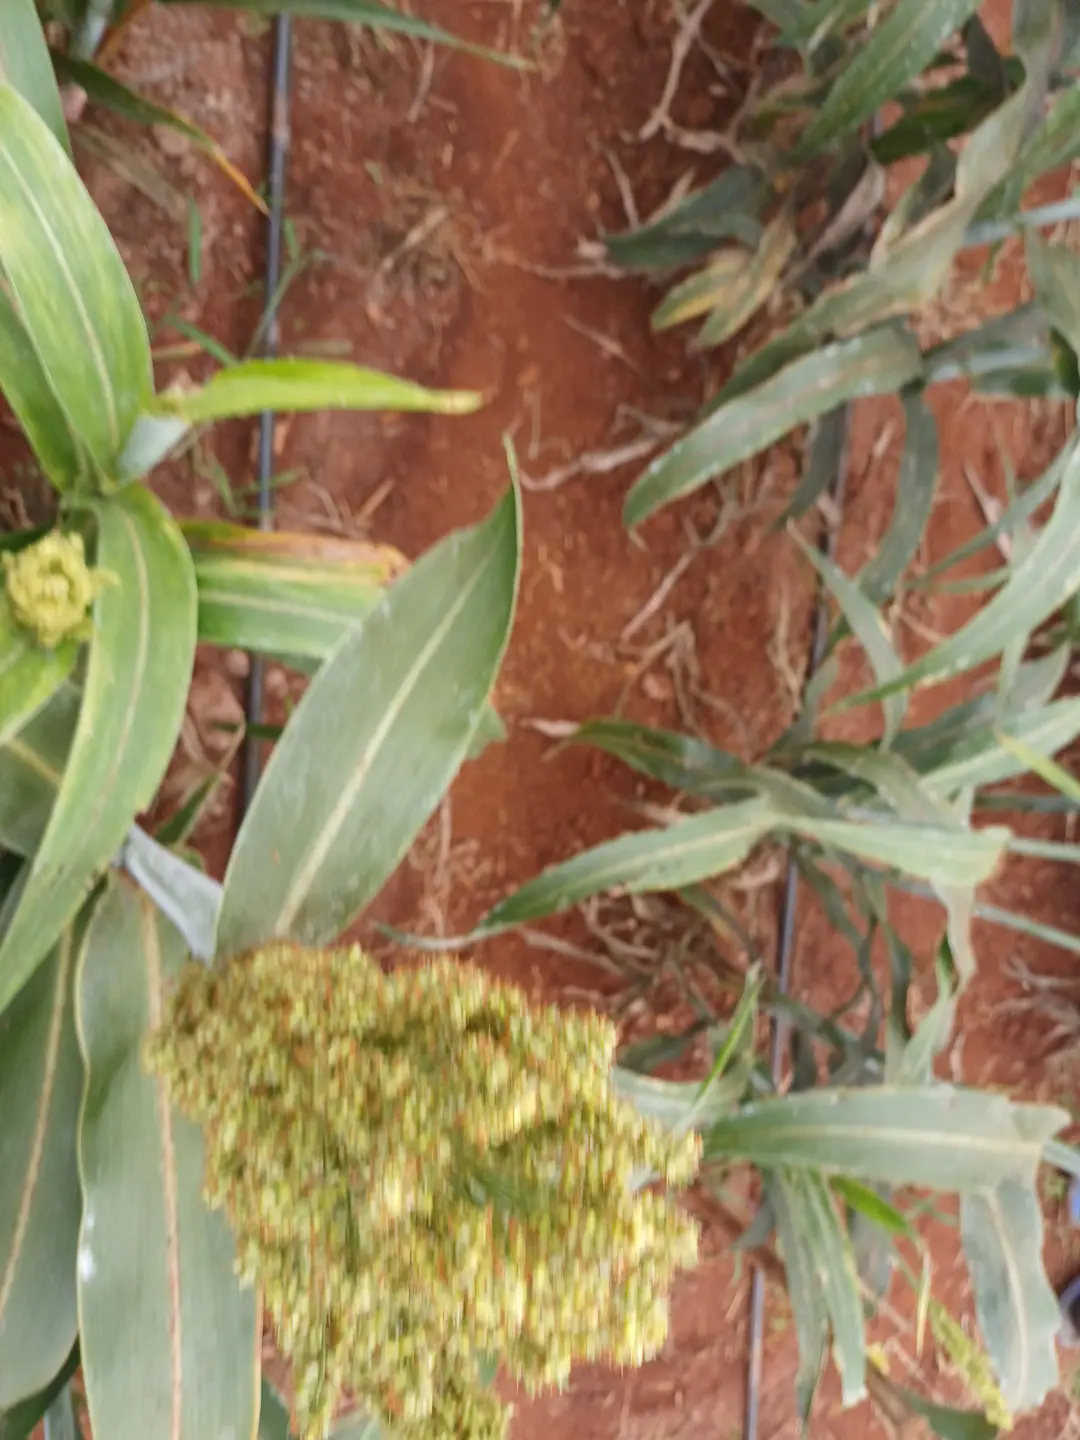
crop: sorghum
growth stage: filling grain
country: Kenya
